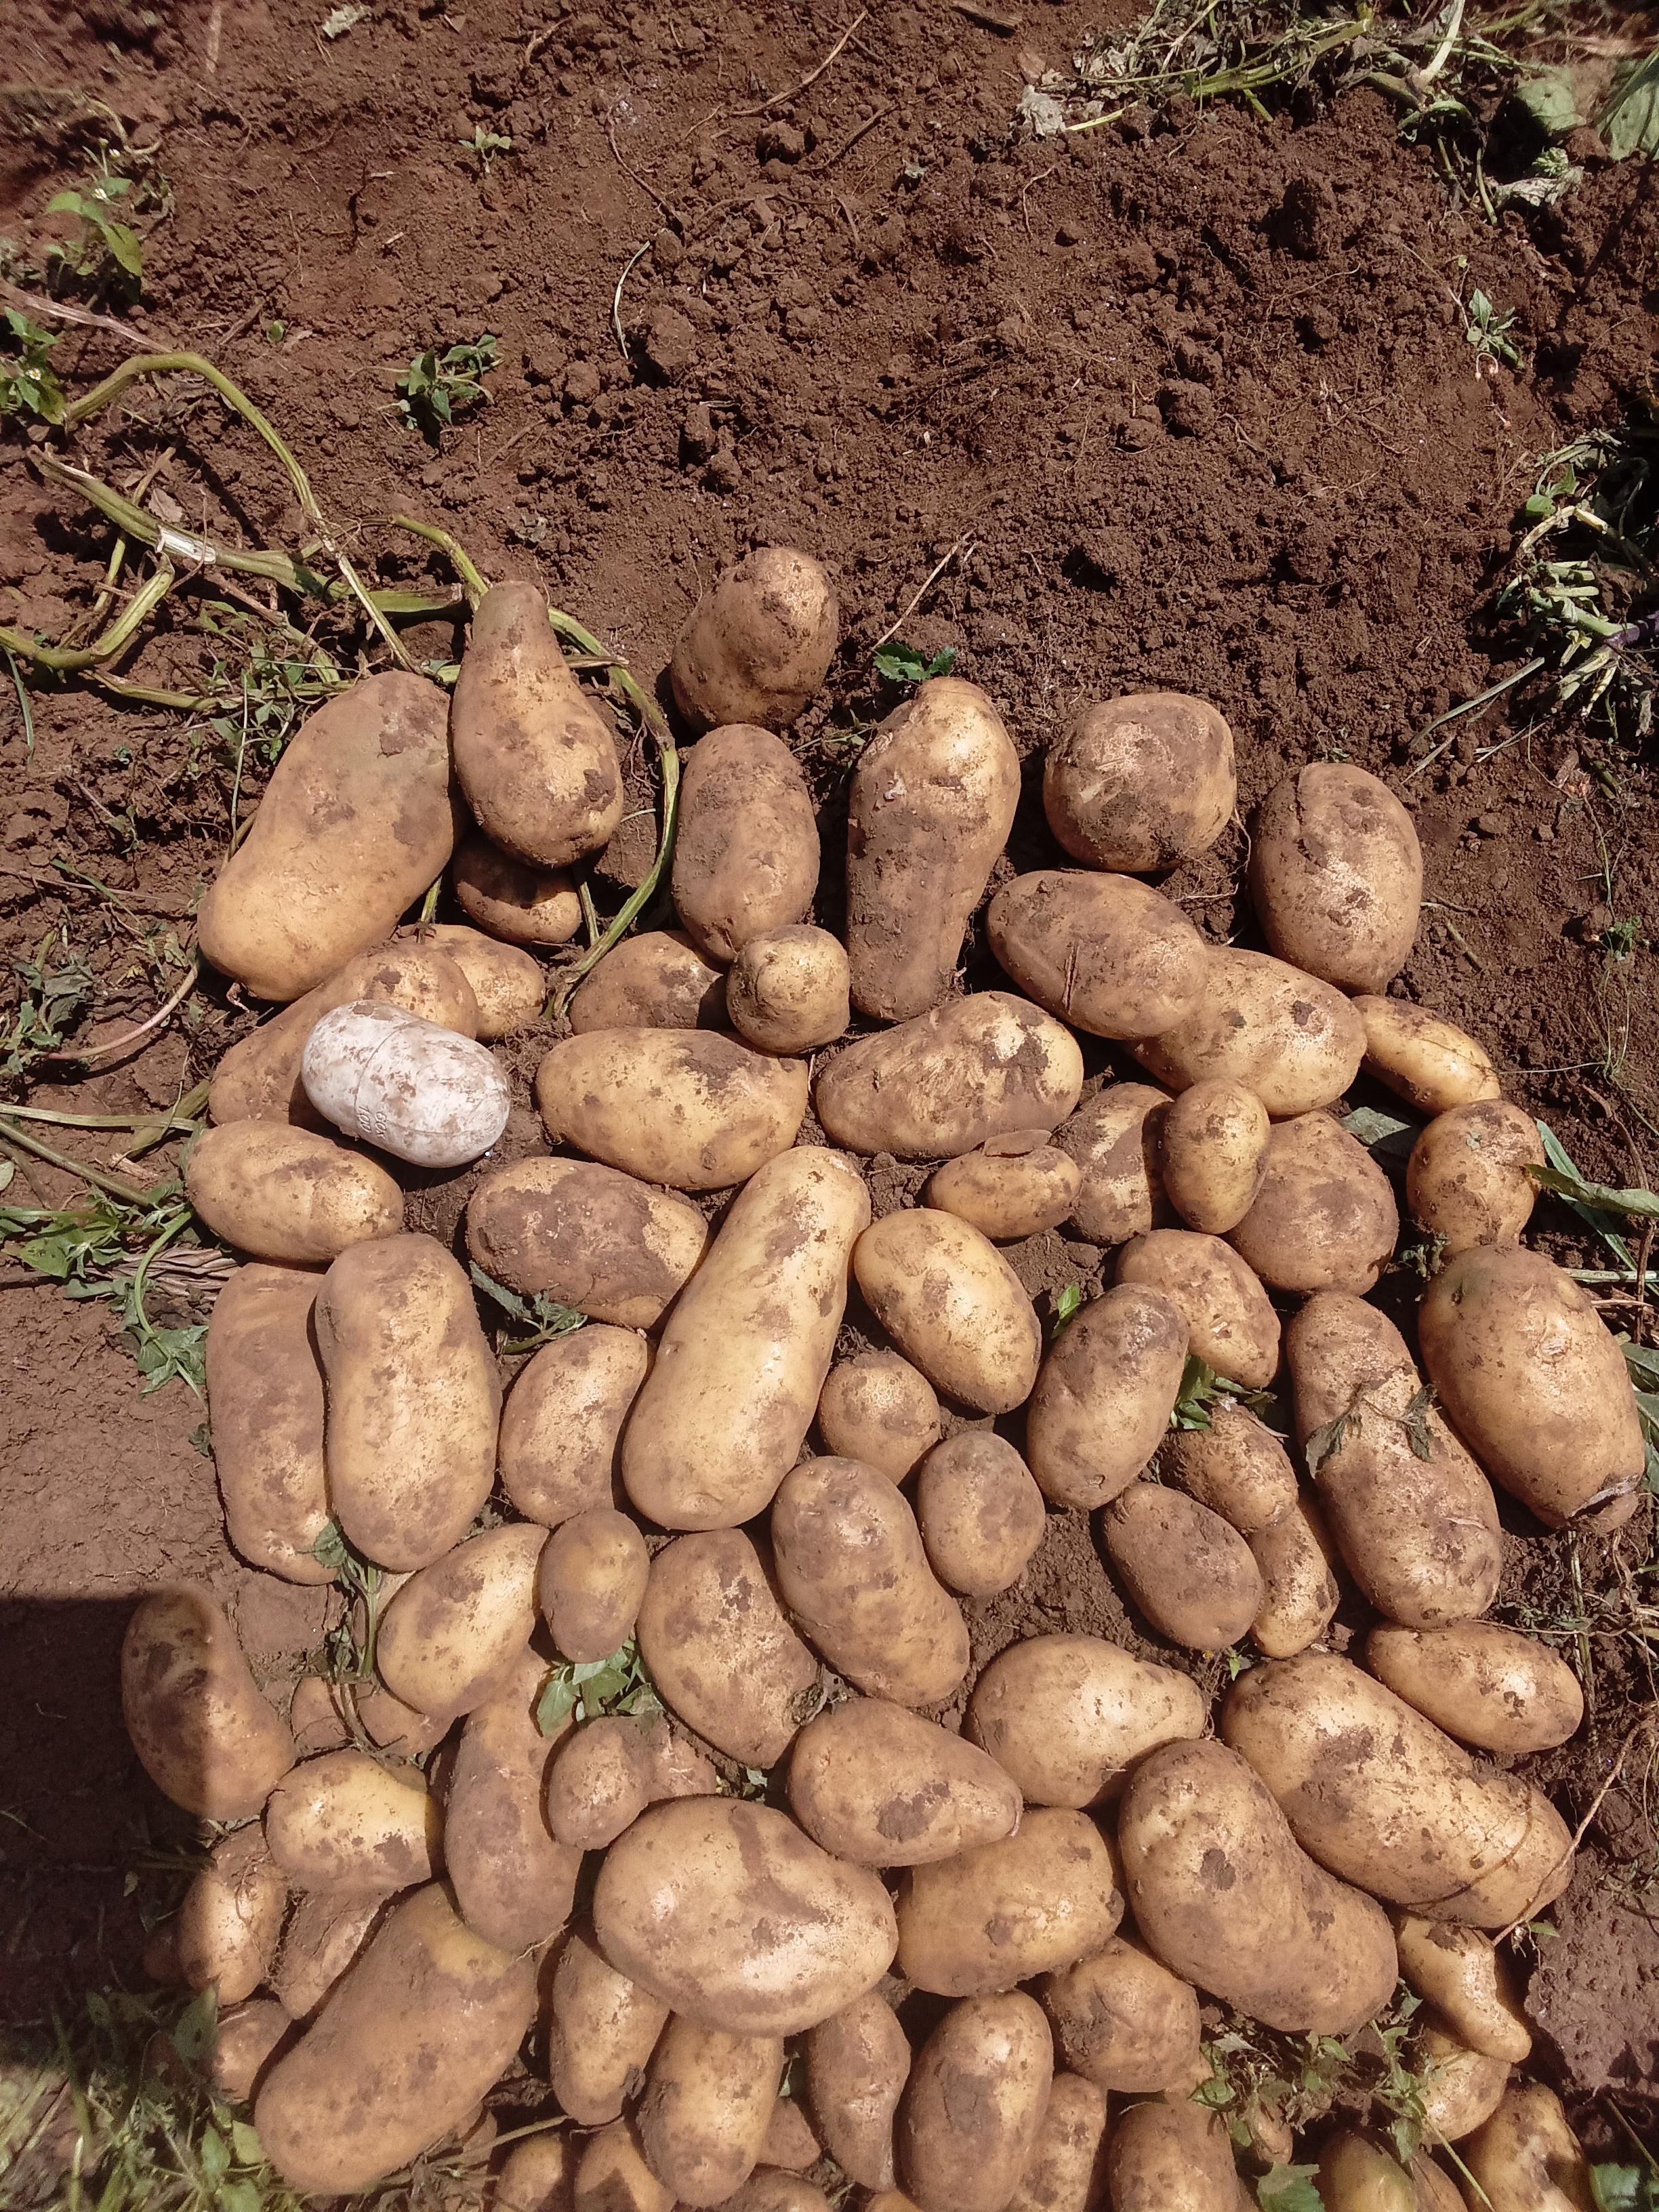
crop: potato
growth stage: harvest
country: Kenya
